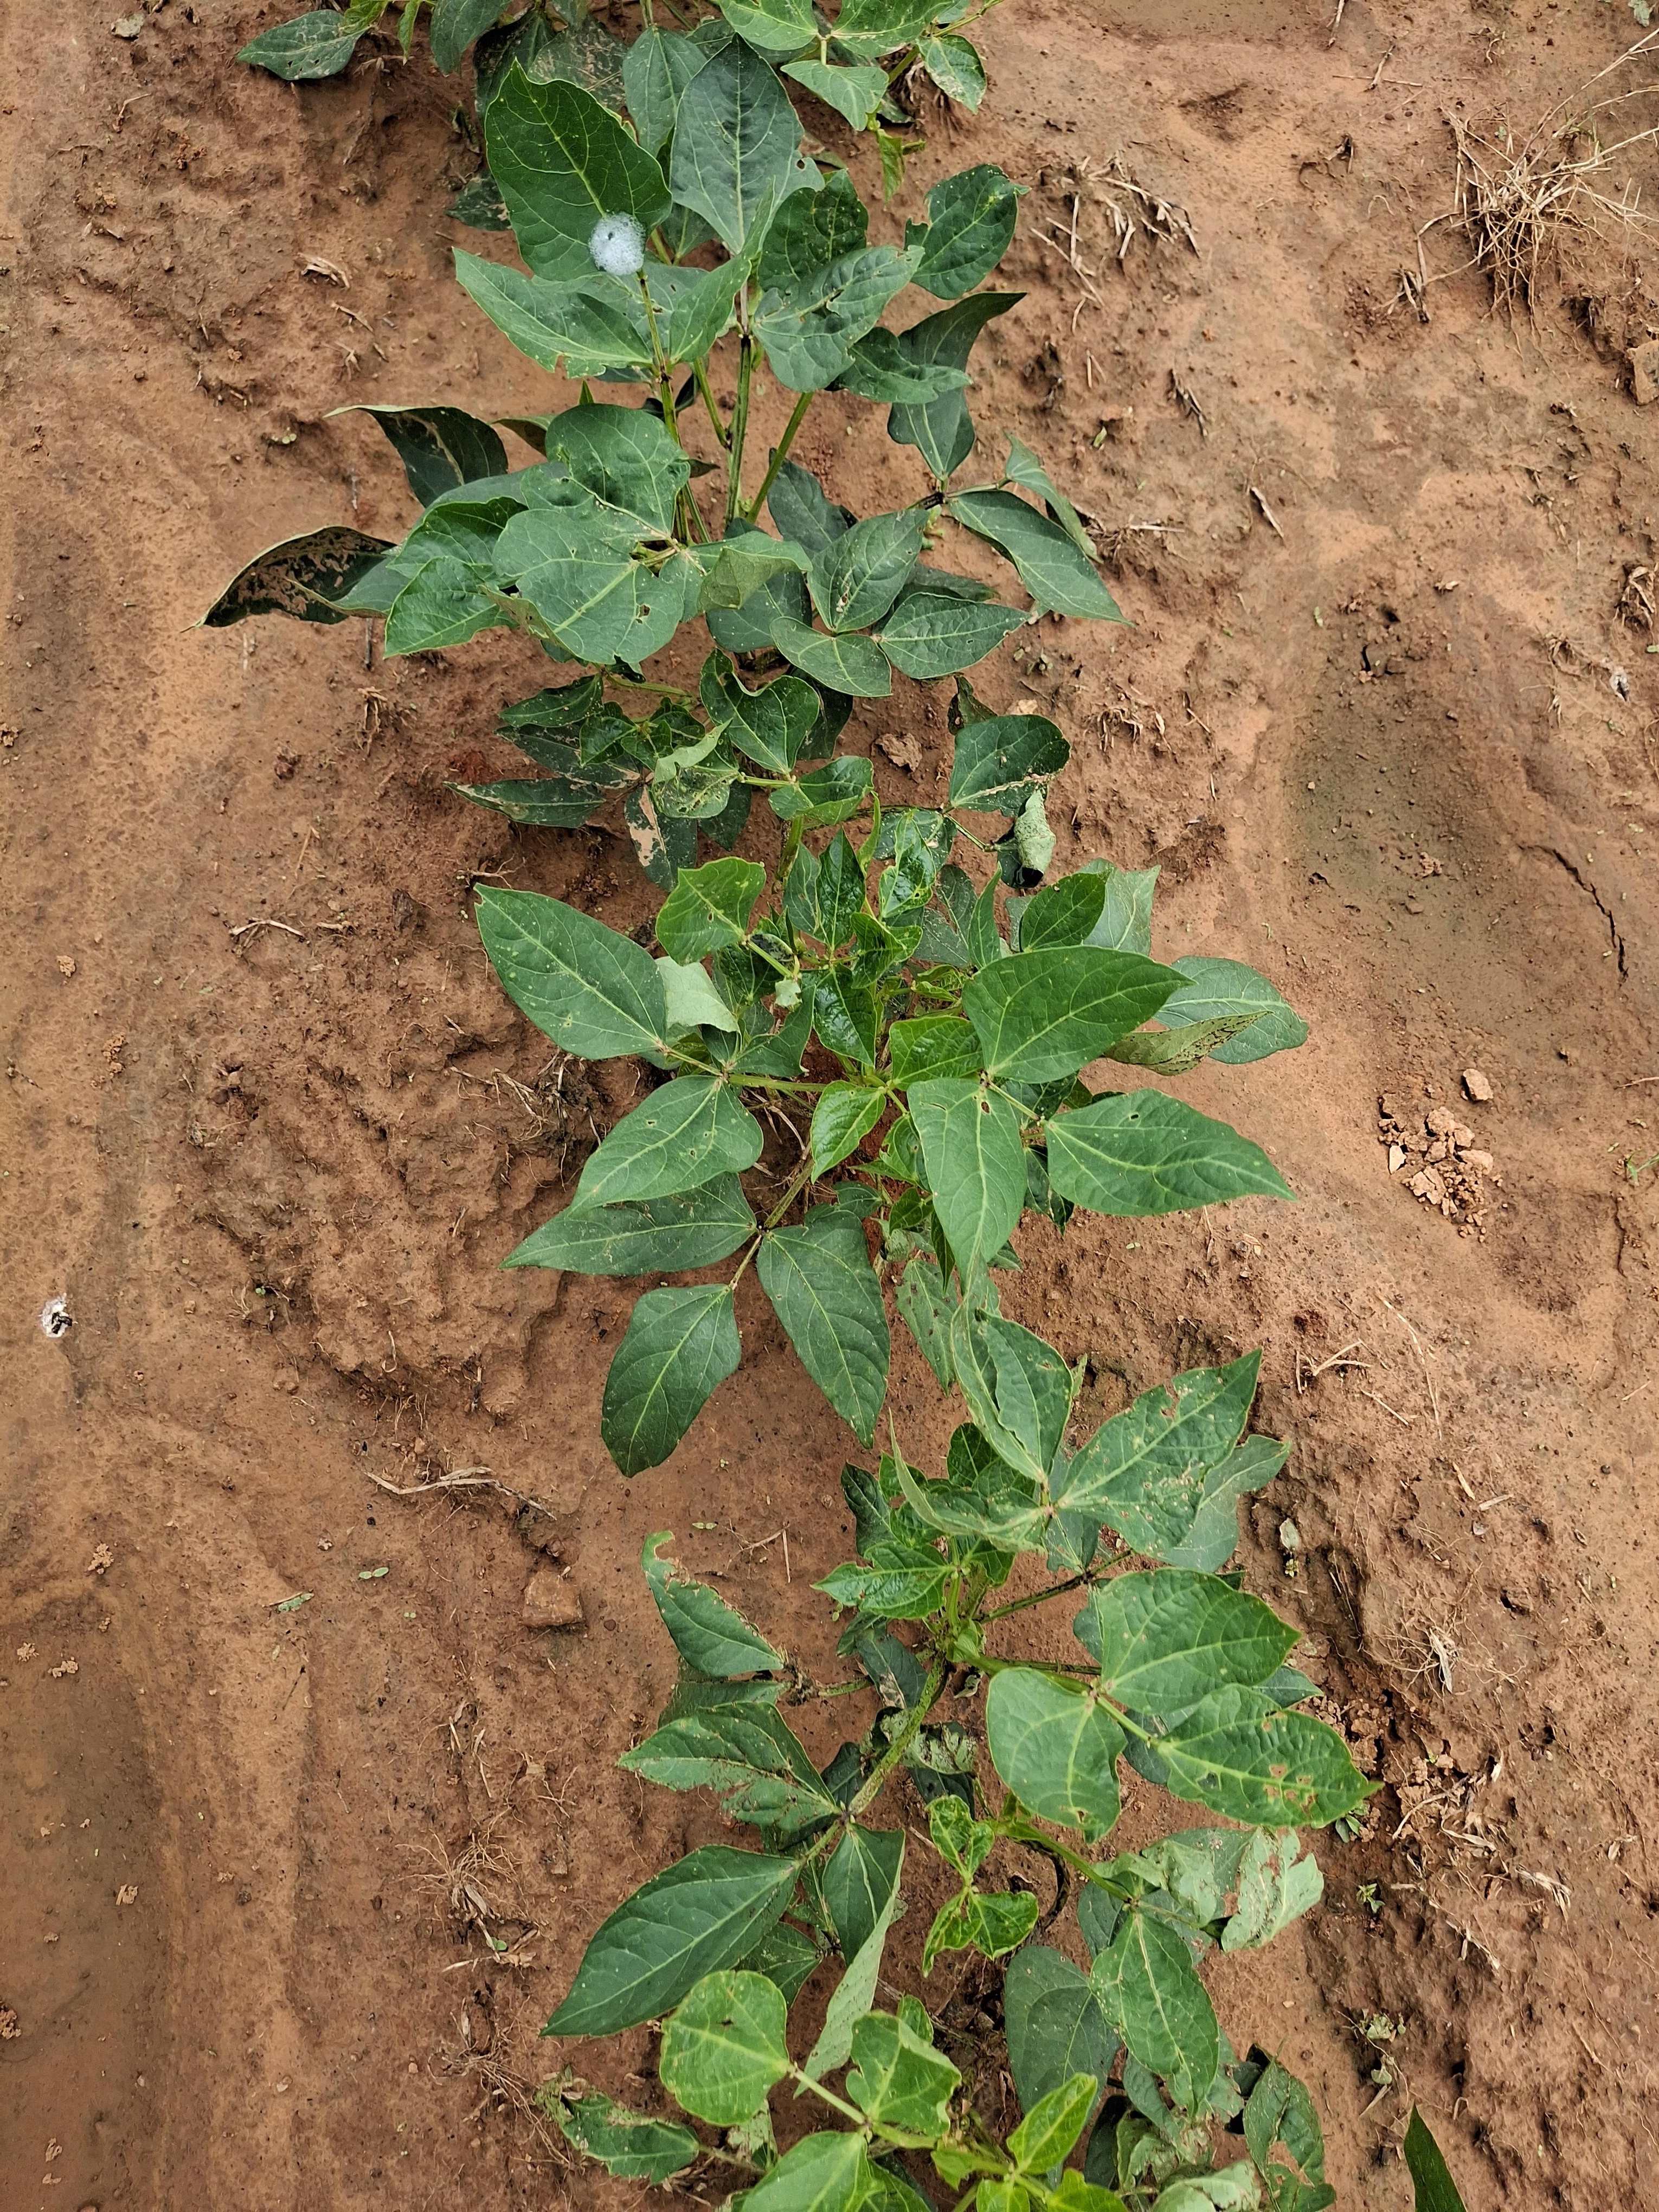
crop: cowpea
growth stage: vegetative
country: Nigeria
